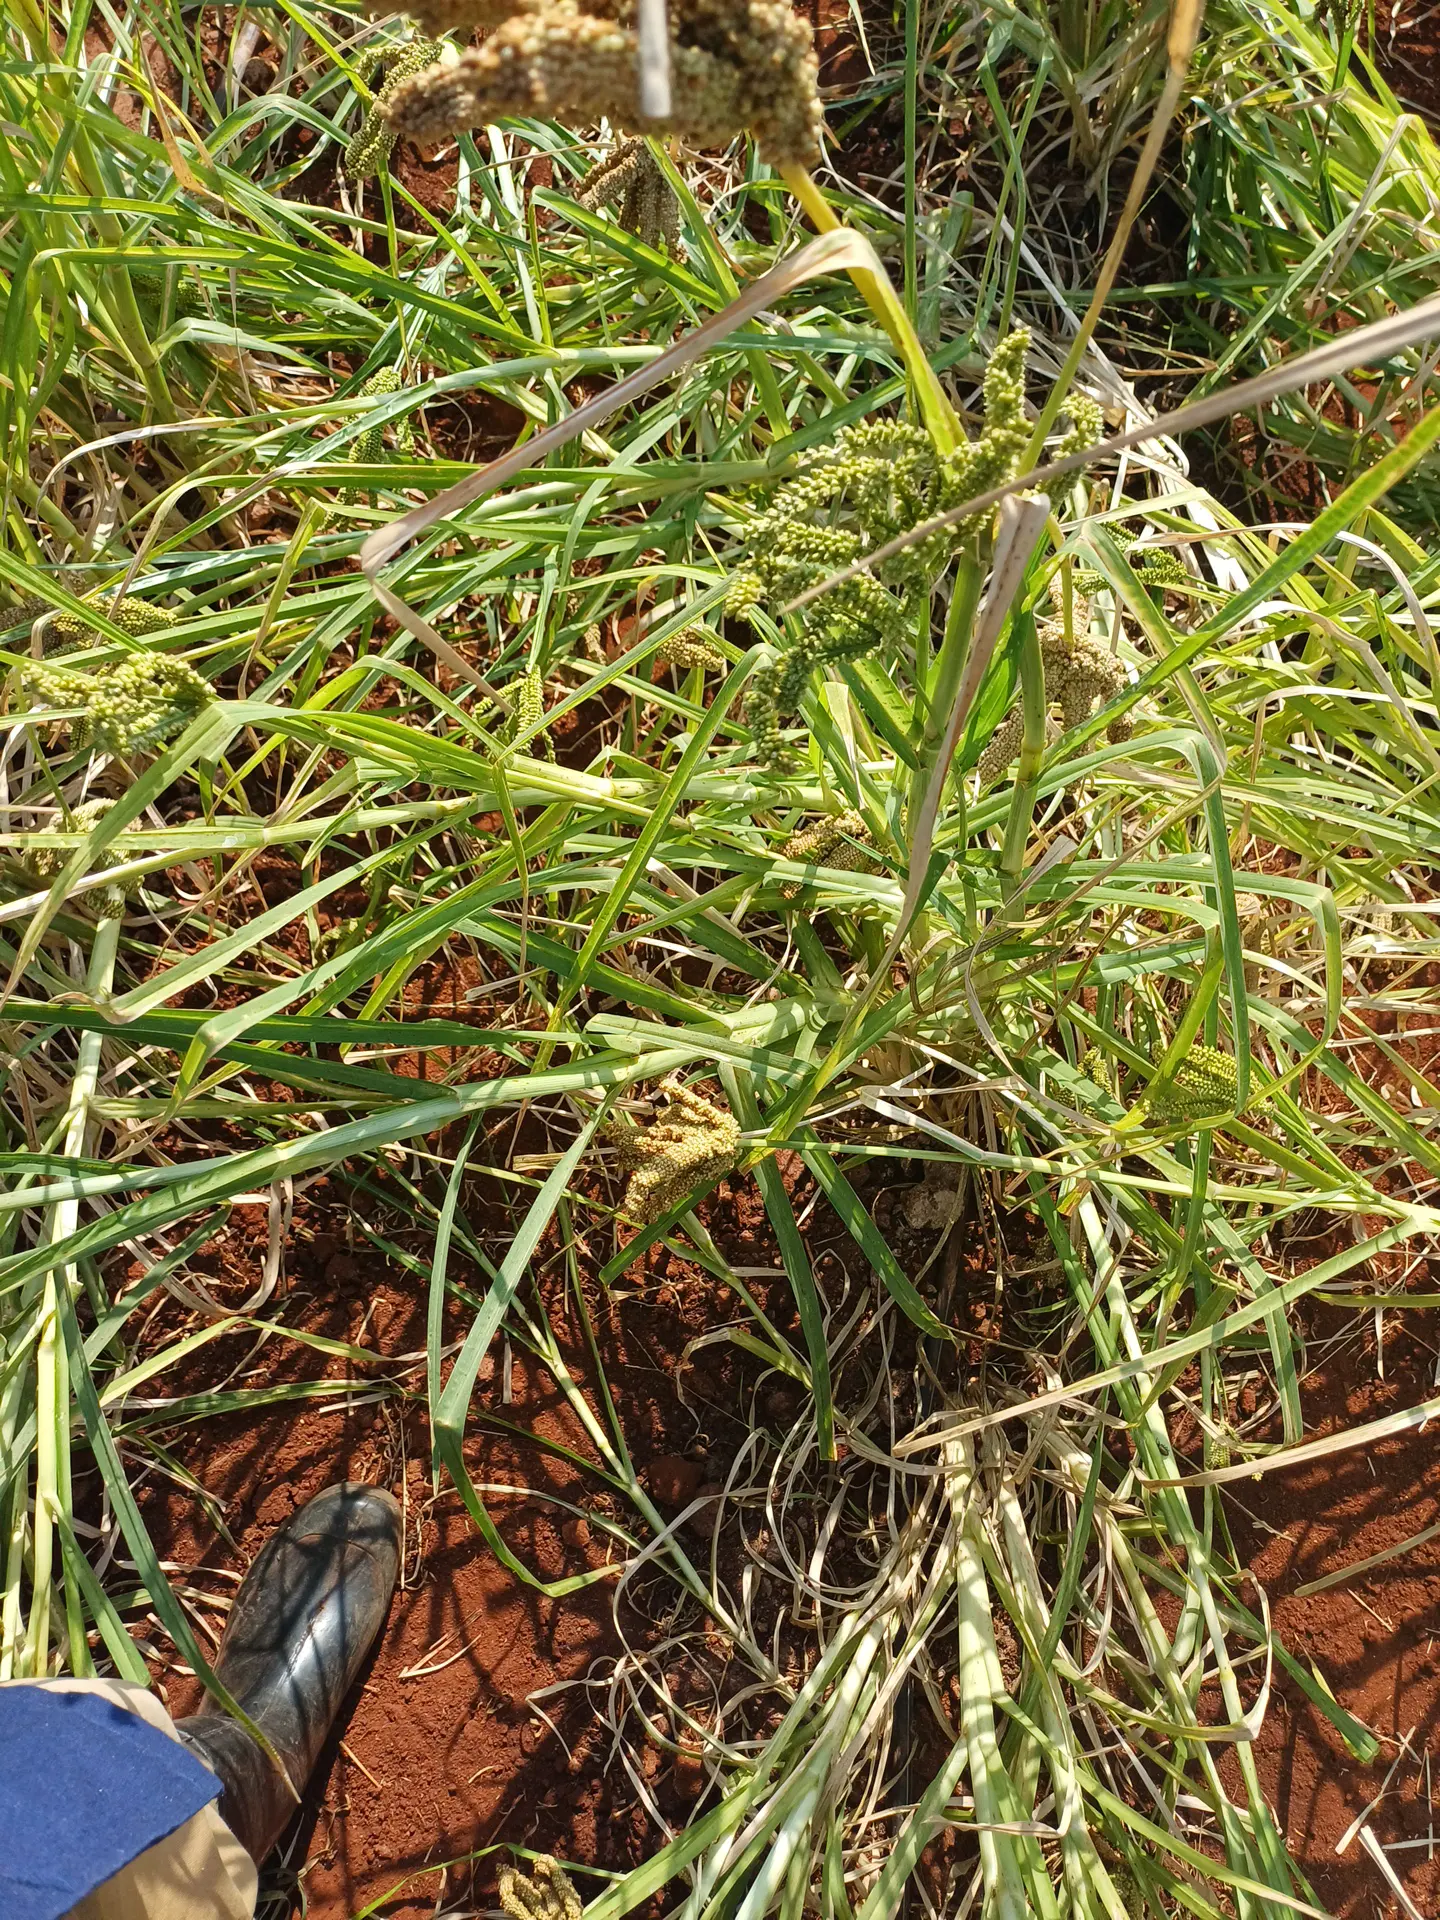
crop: finger millet
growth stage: filling grain
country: Kenya
